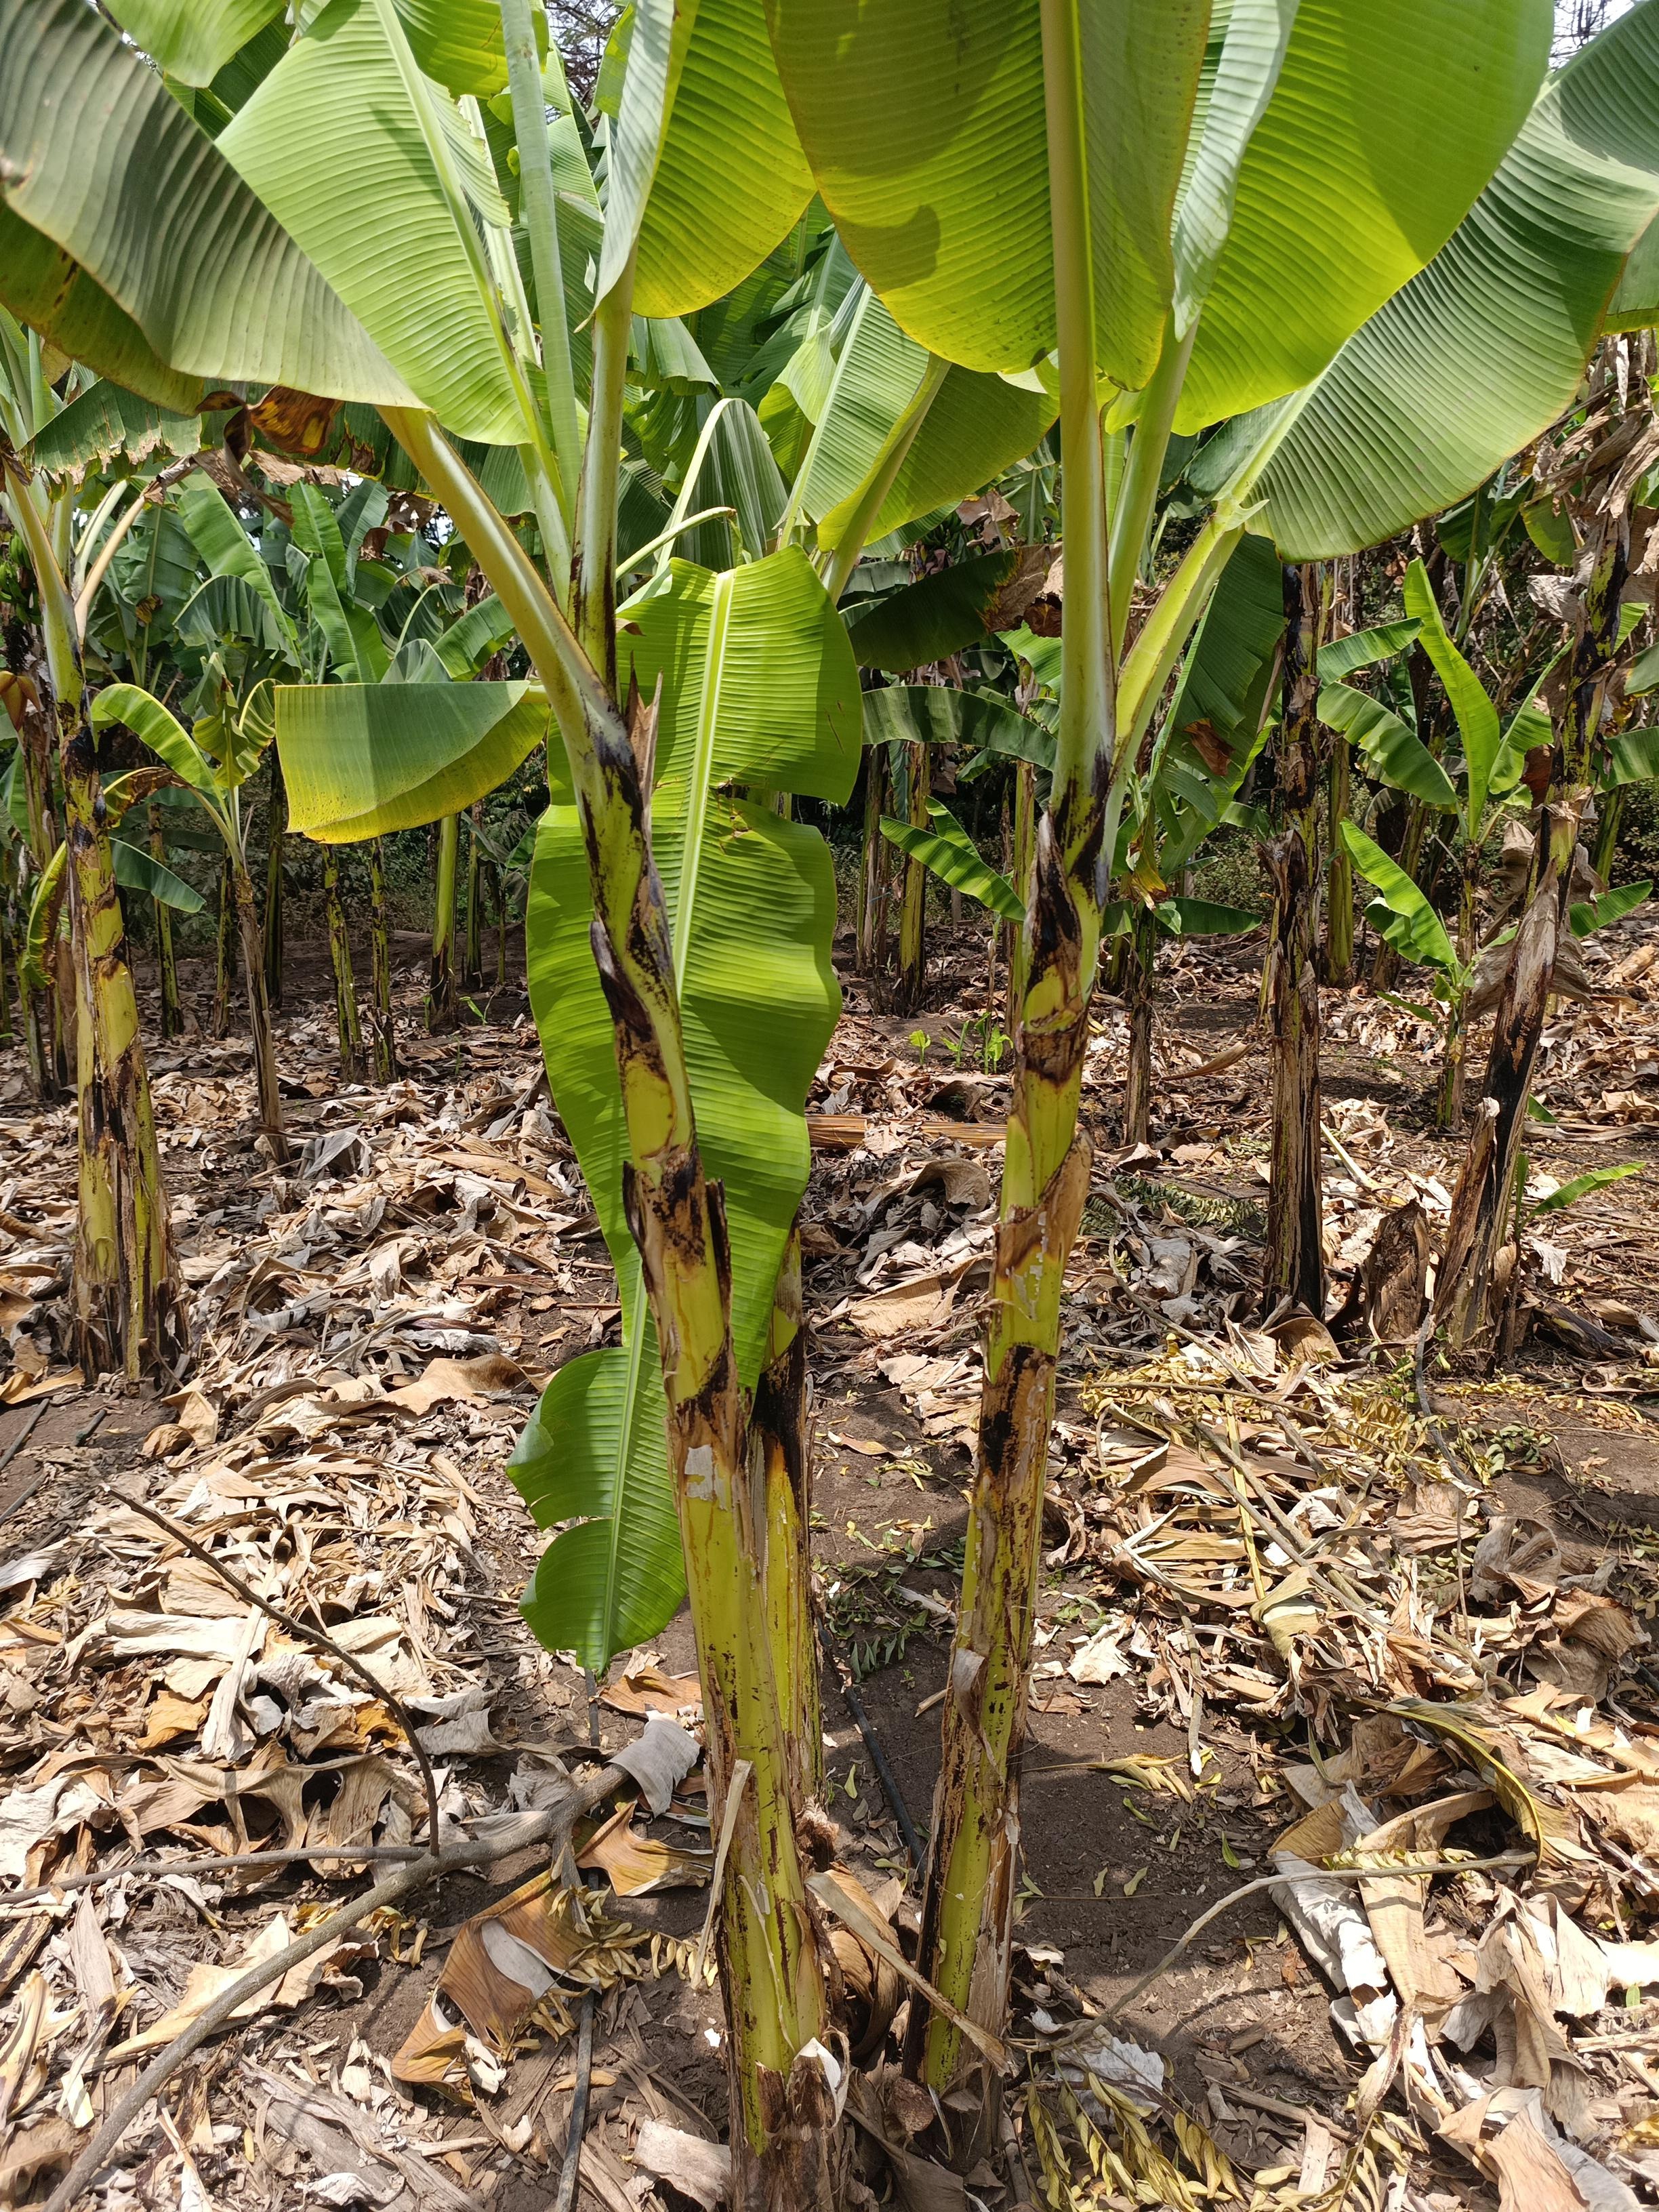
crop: banana
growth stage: vegetative
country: Tanzania
